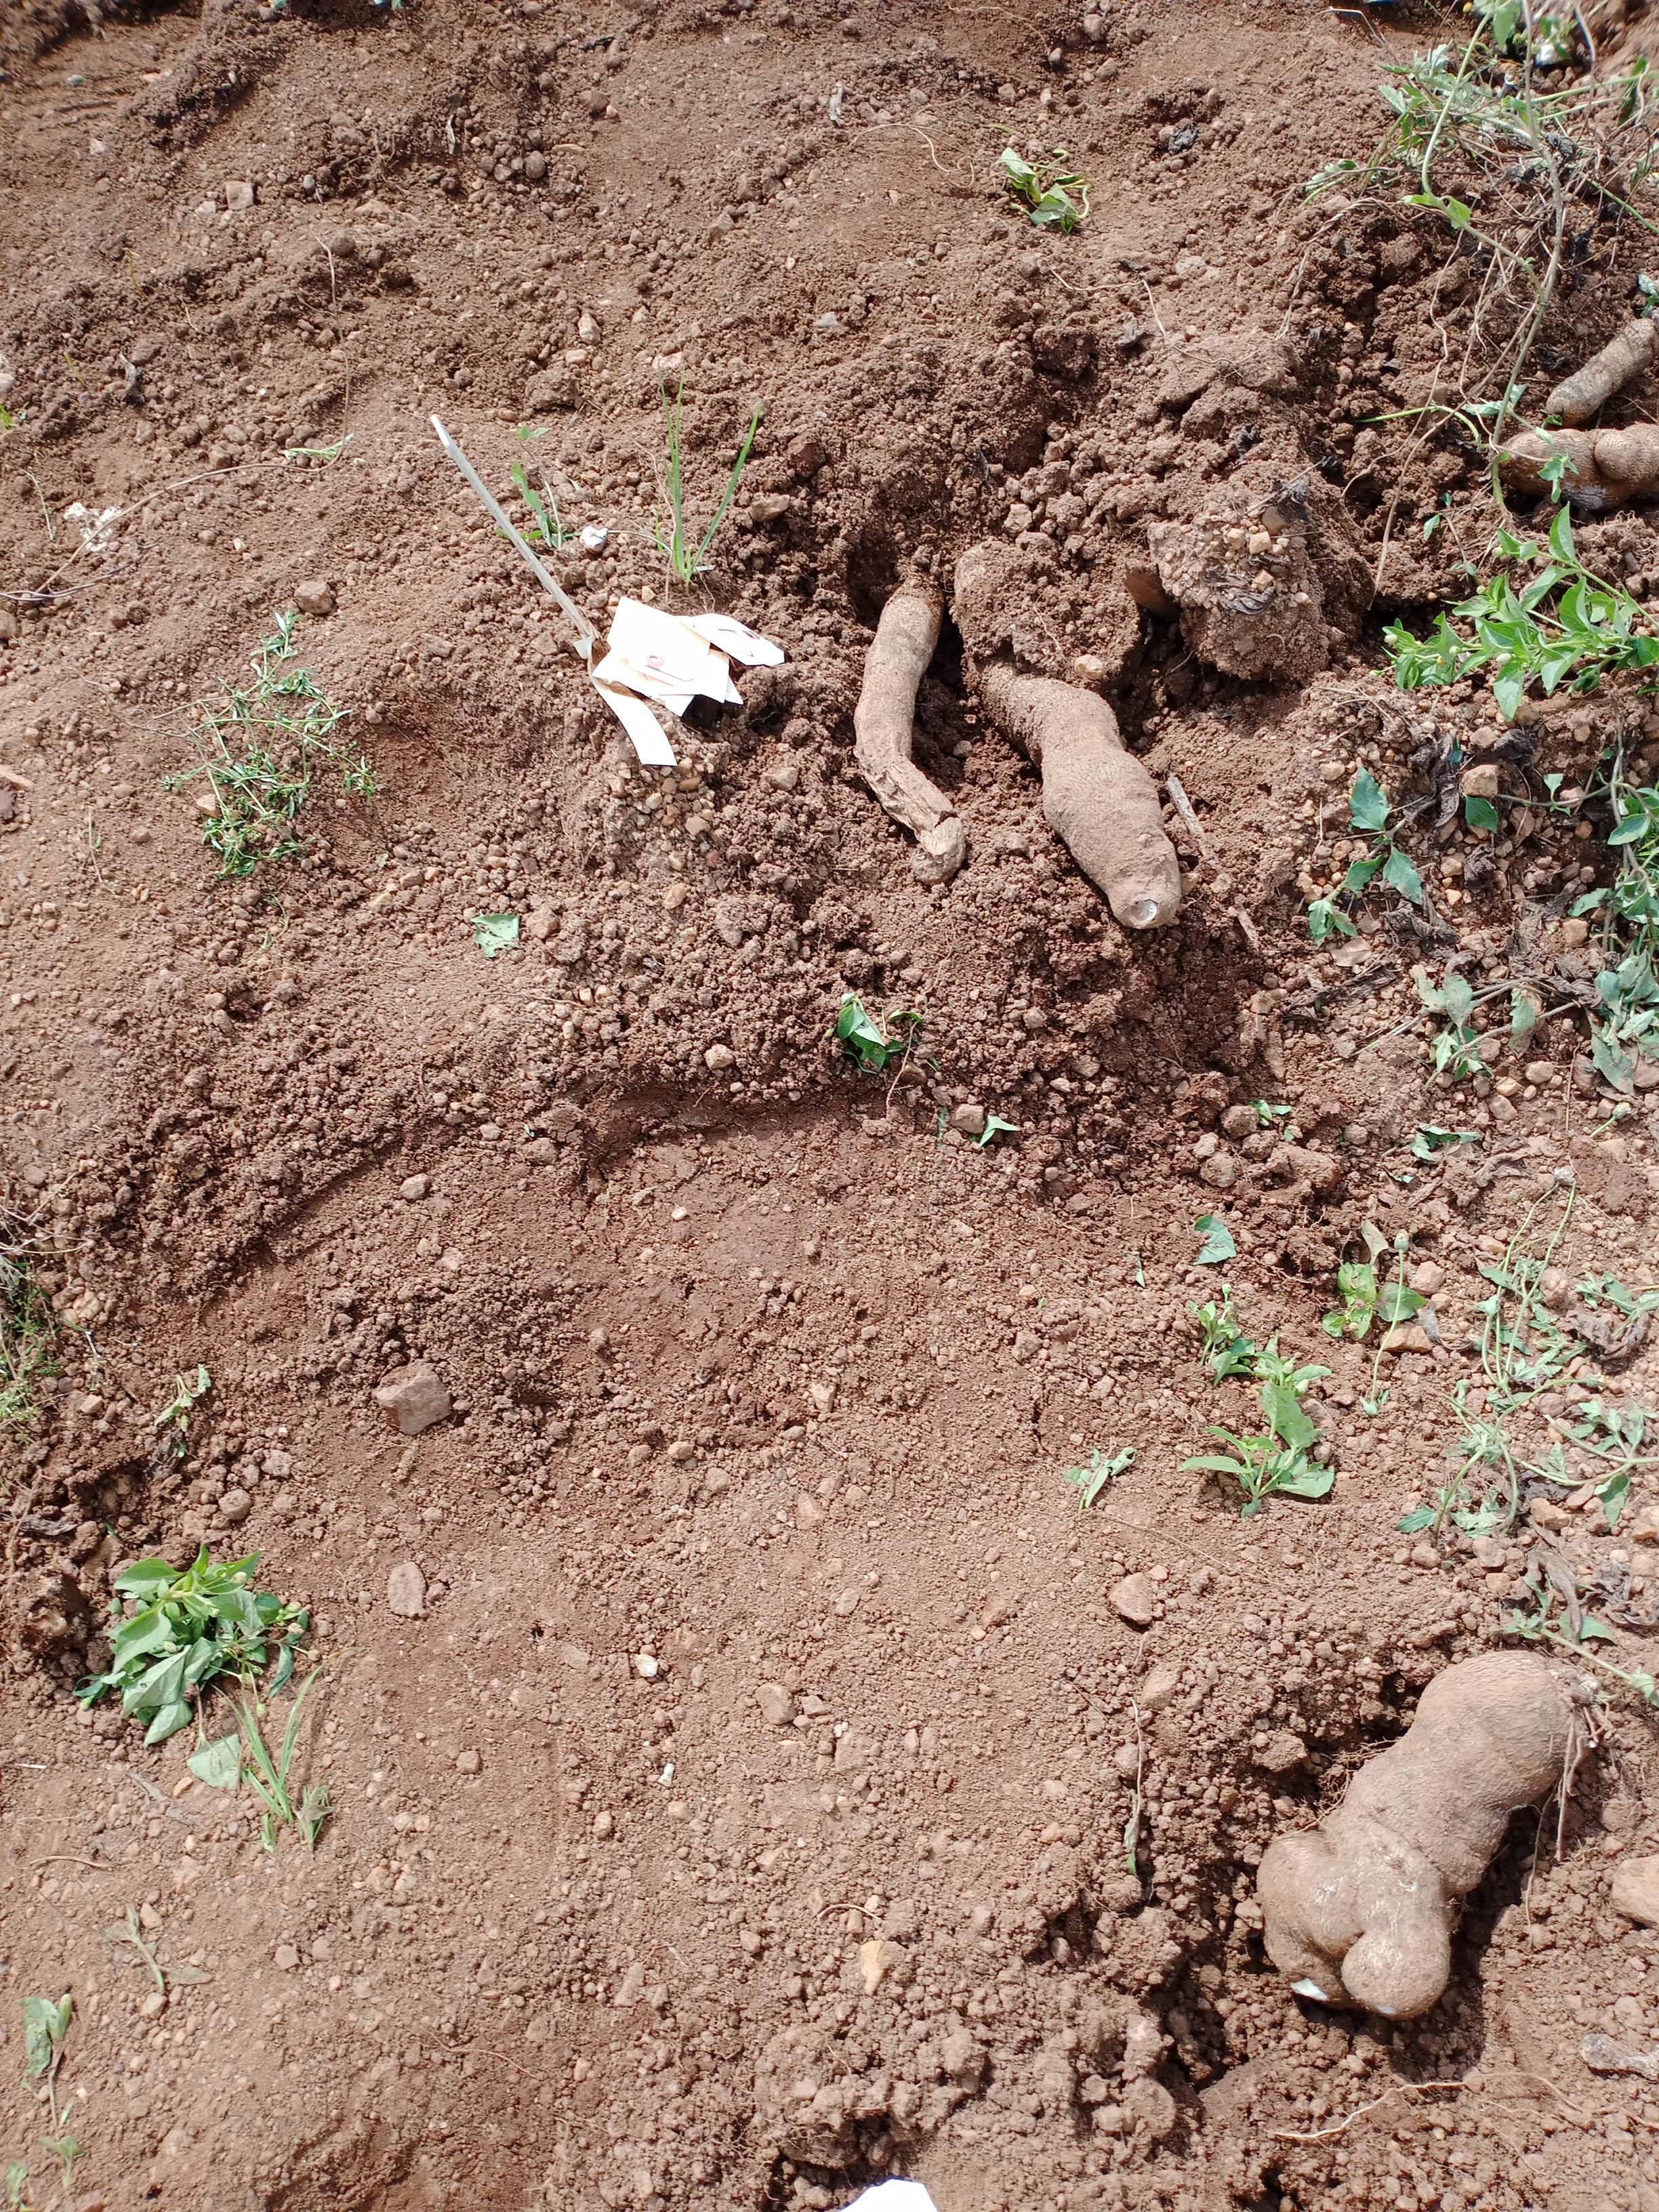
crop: yam
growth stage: harvest
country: Nigeria
